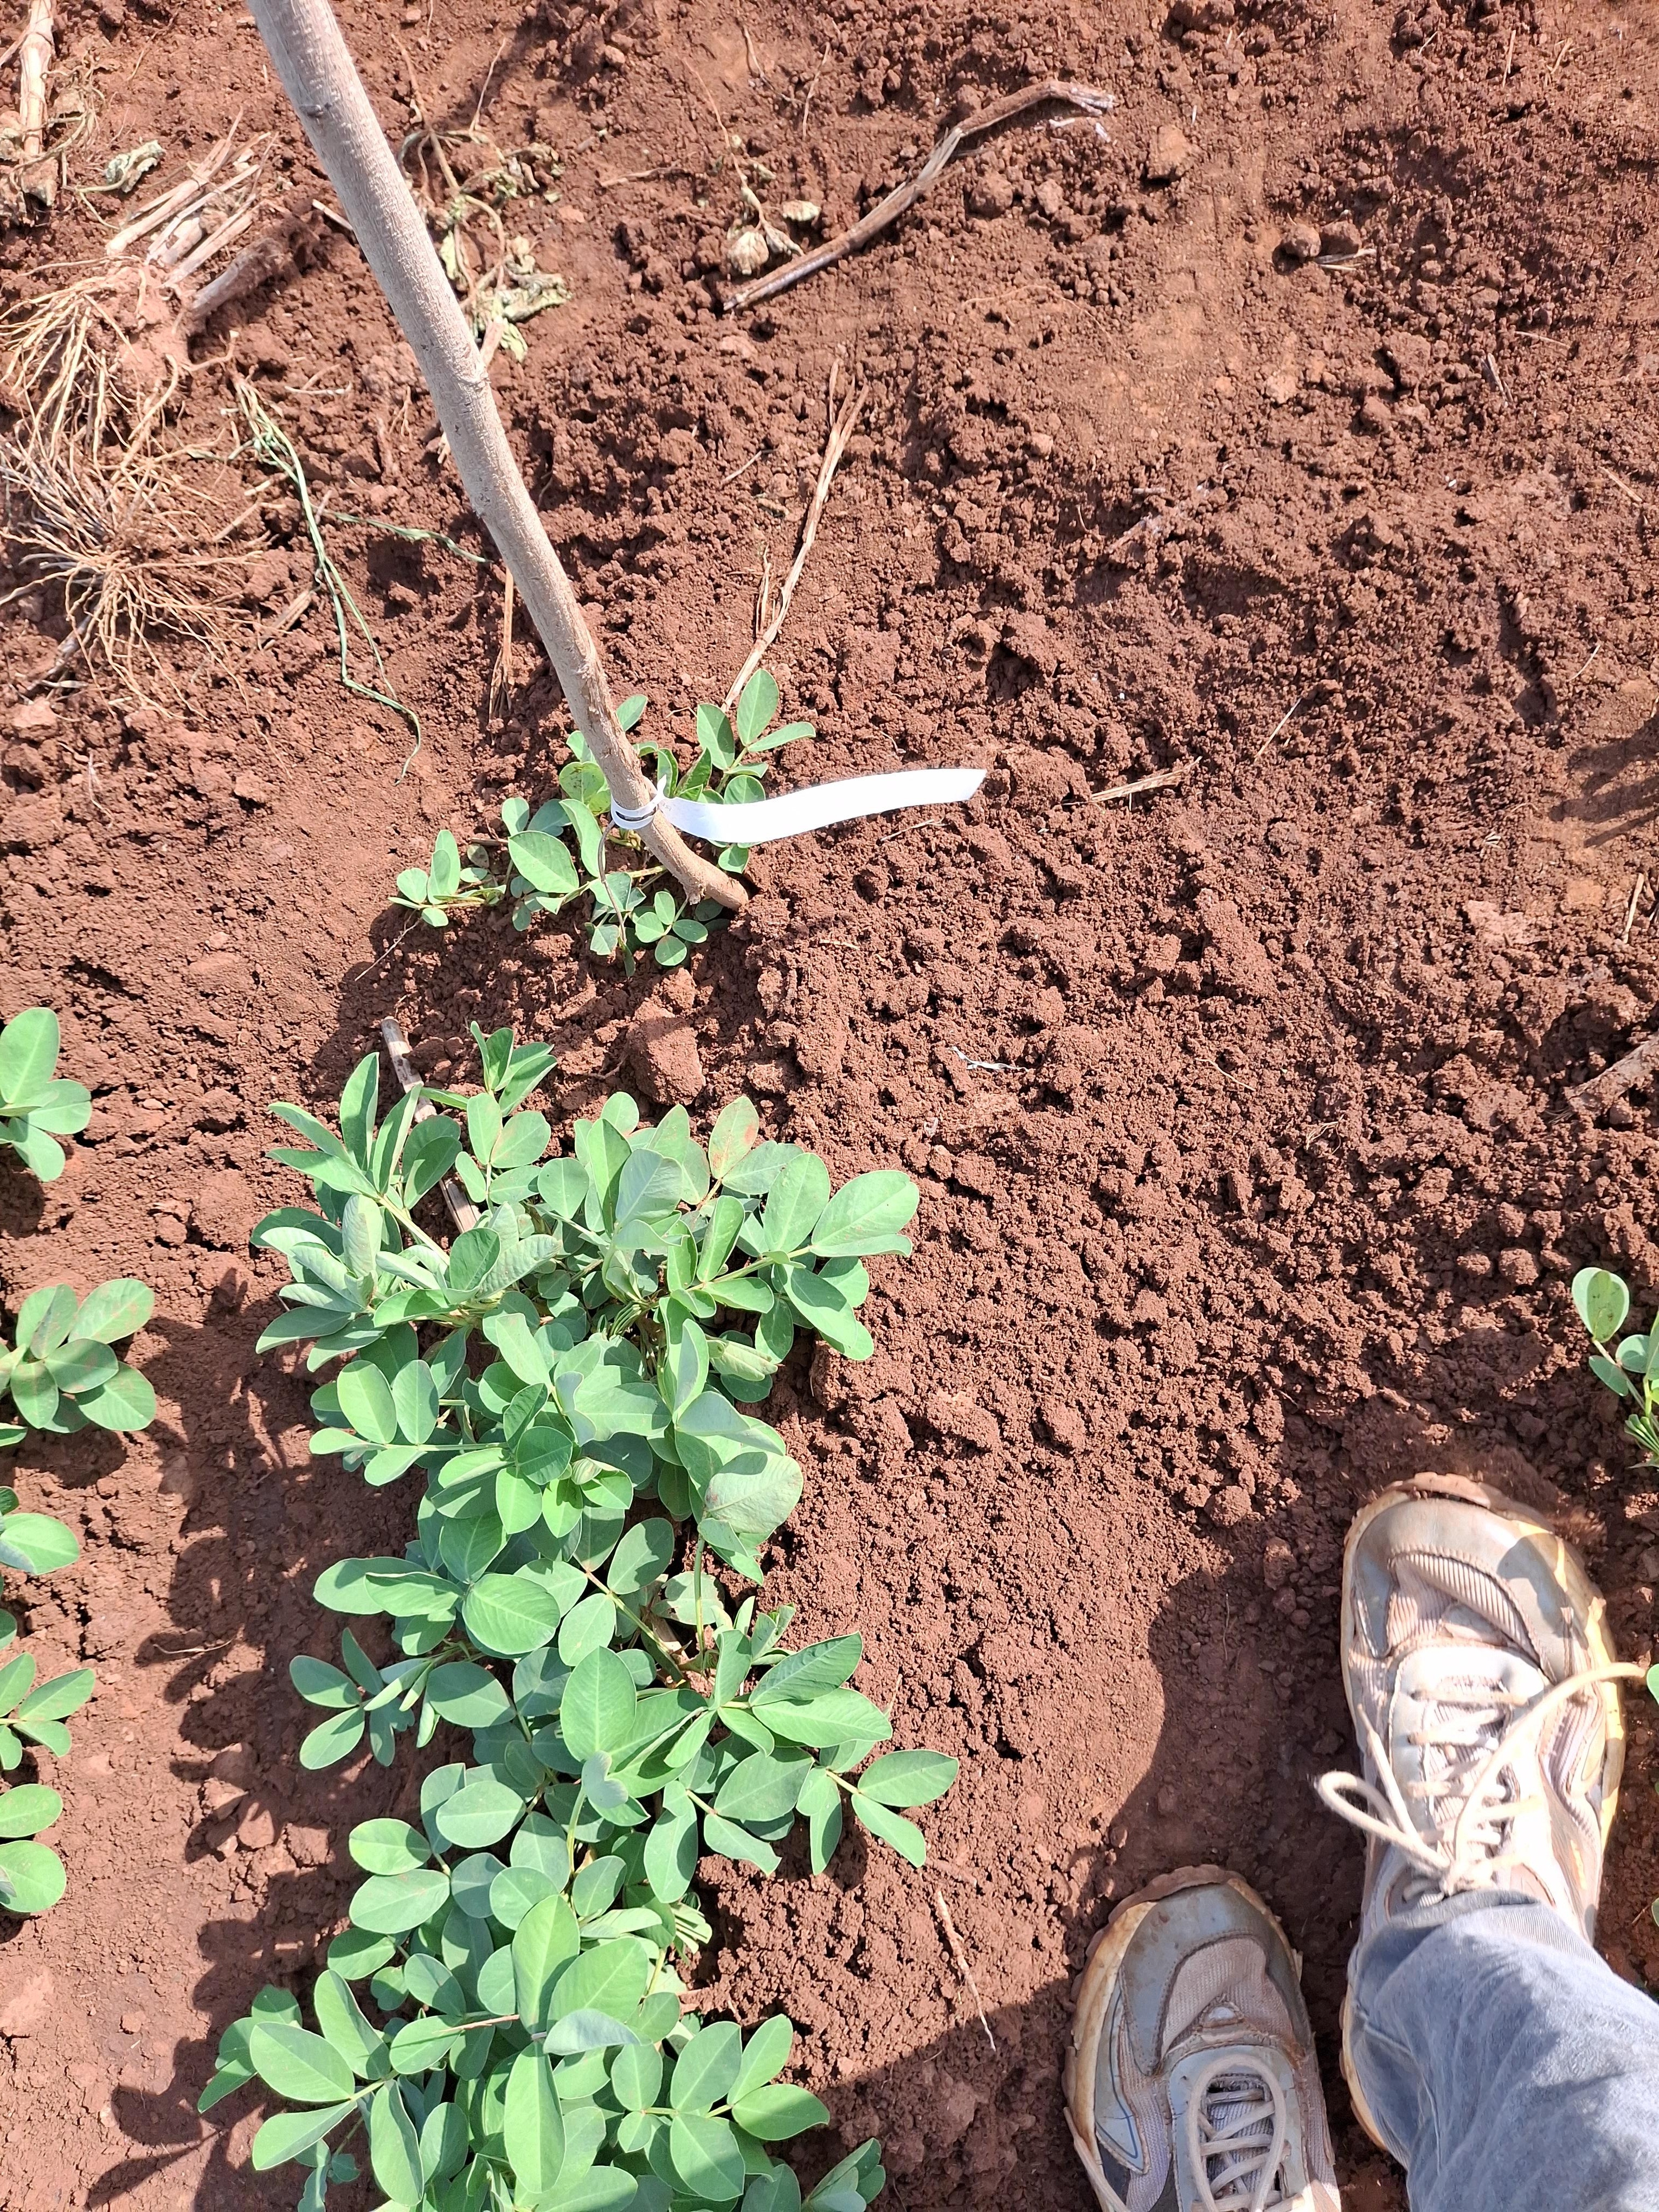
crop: groundnut
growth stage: vegetative
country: Kenya
